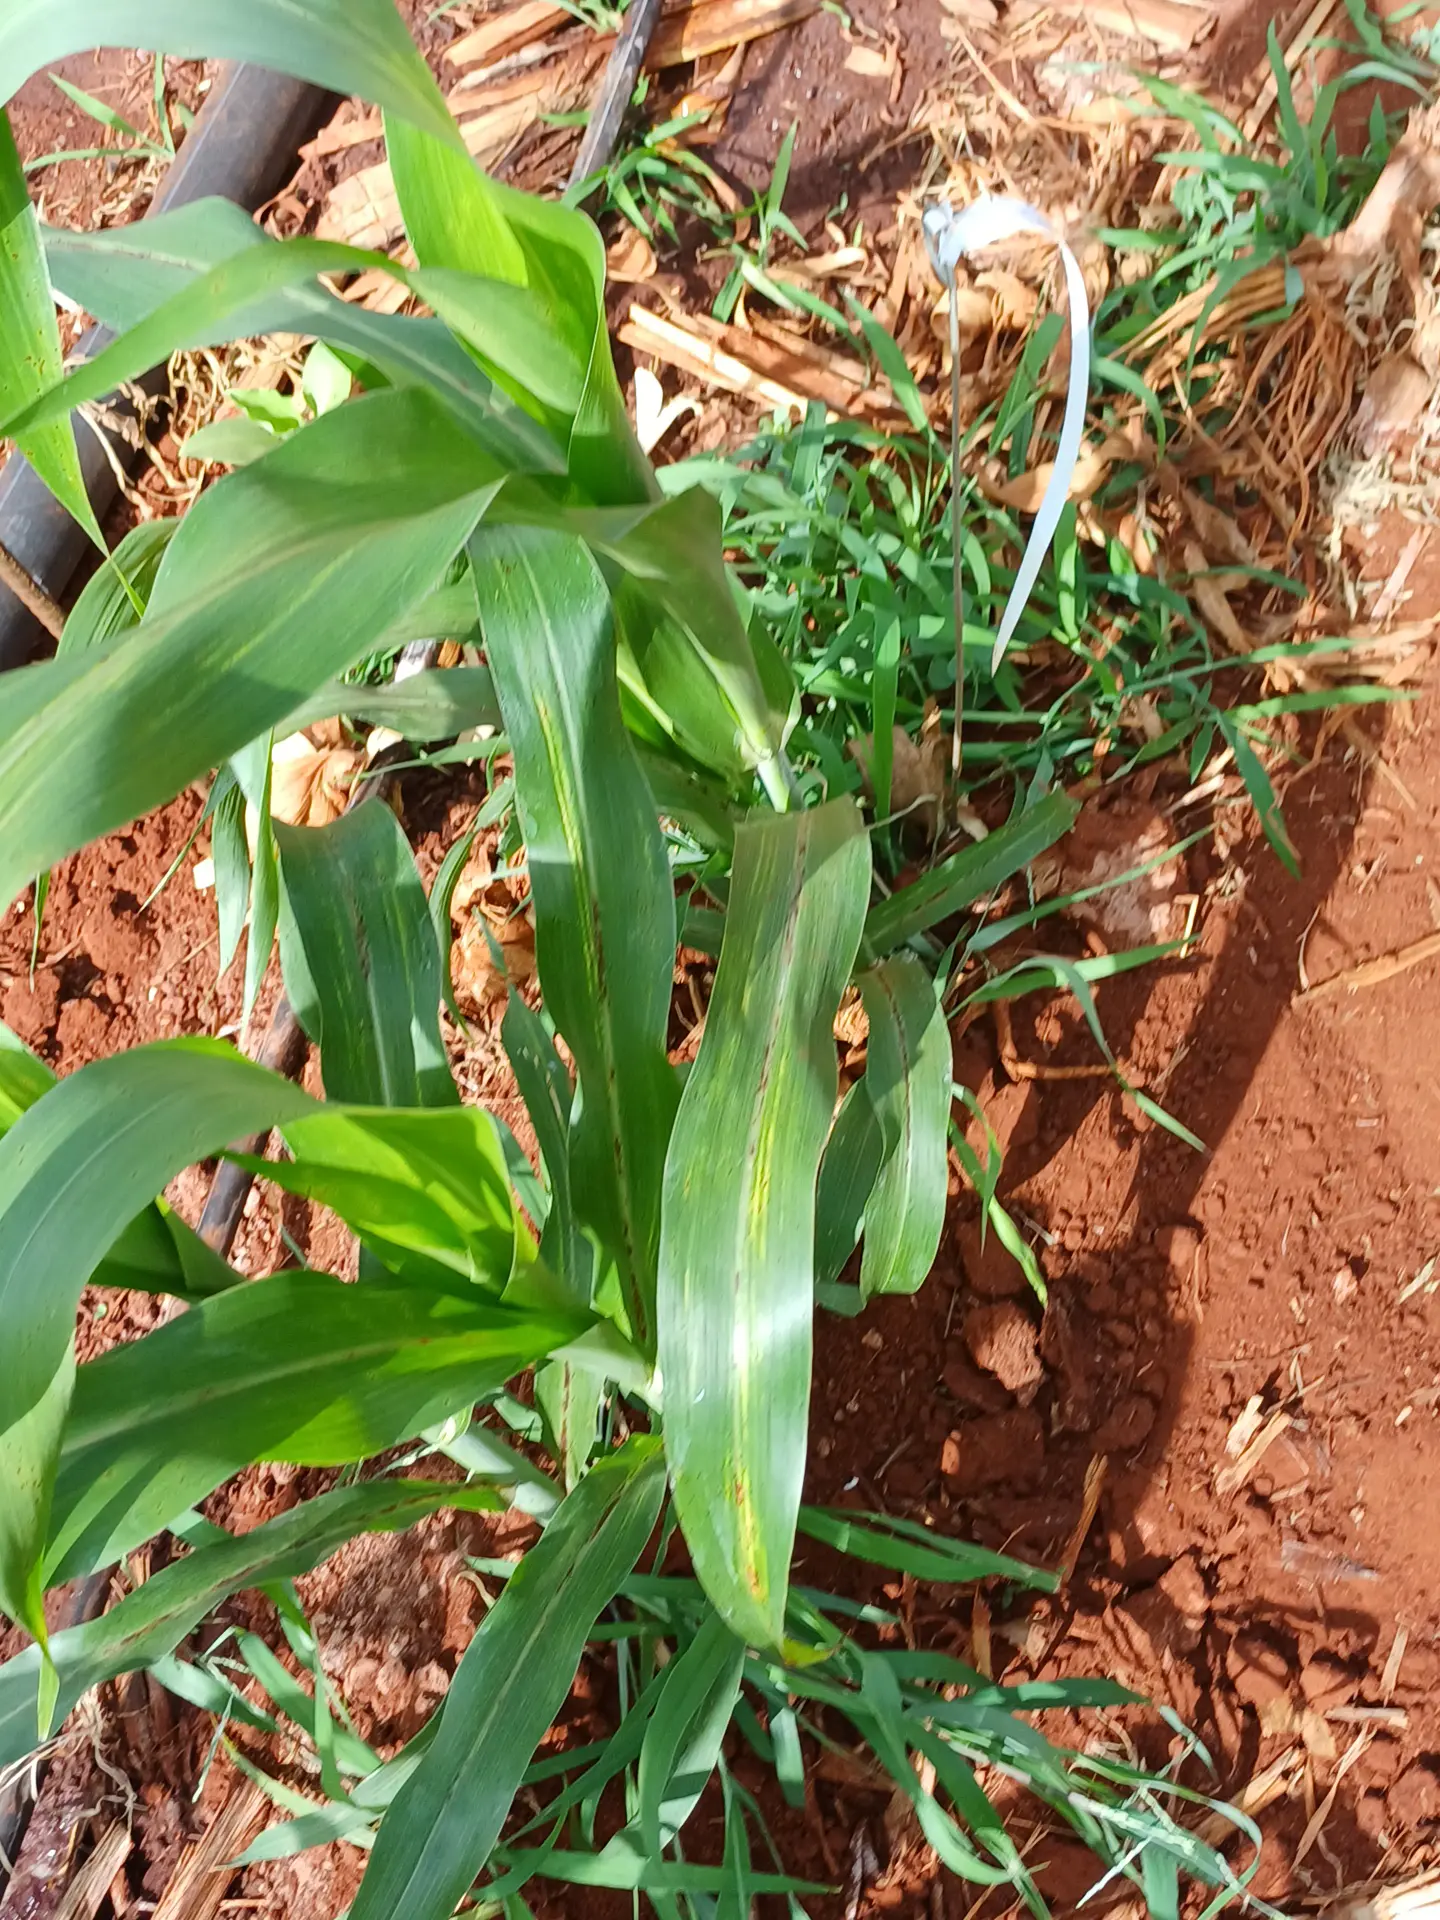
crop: sorghum
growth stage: vegetative
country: Kenya
